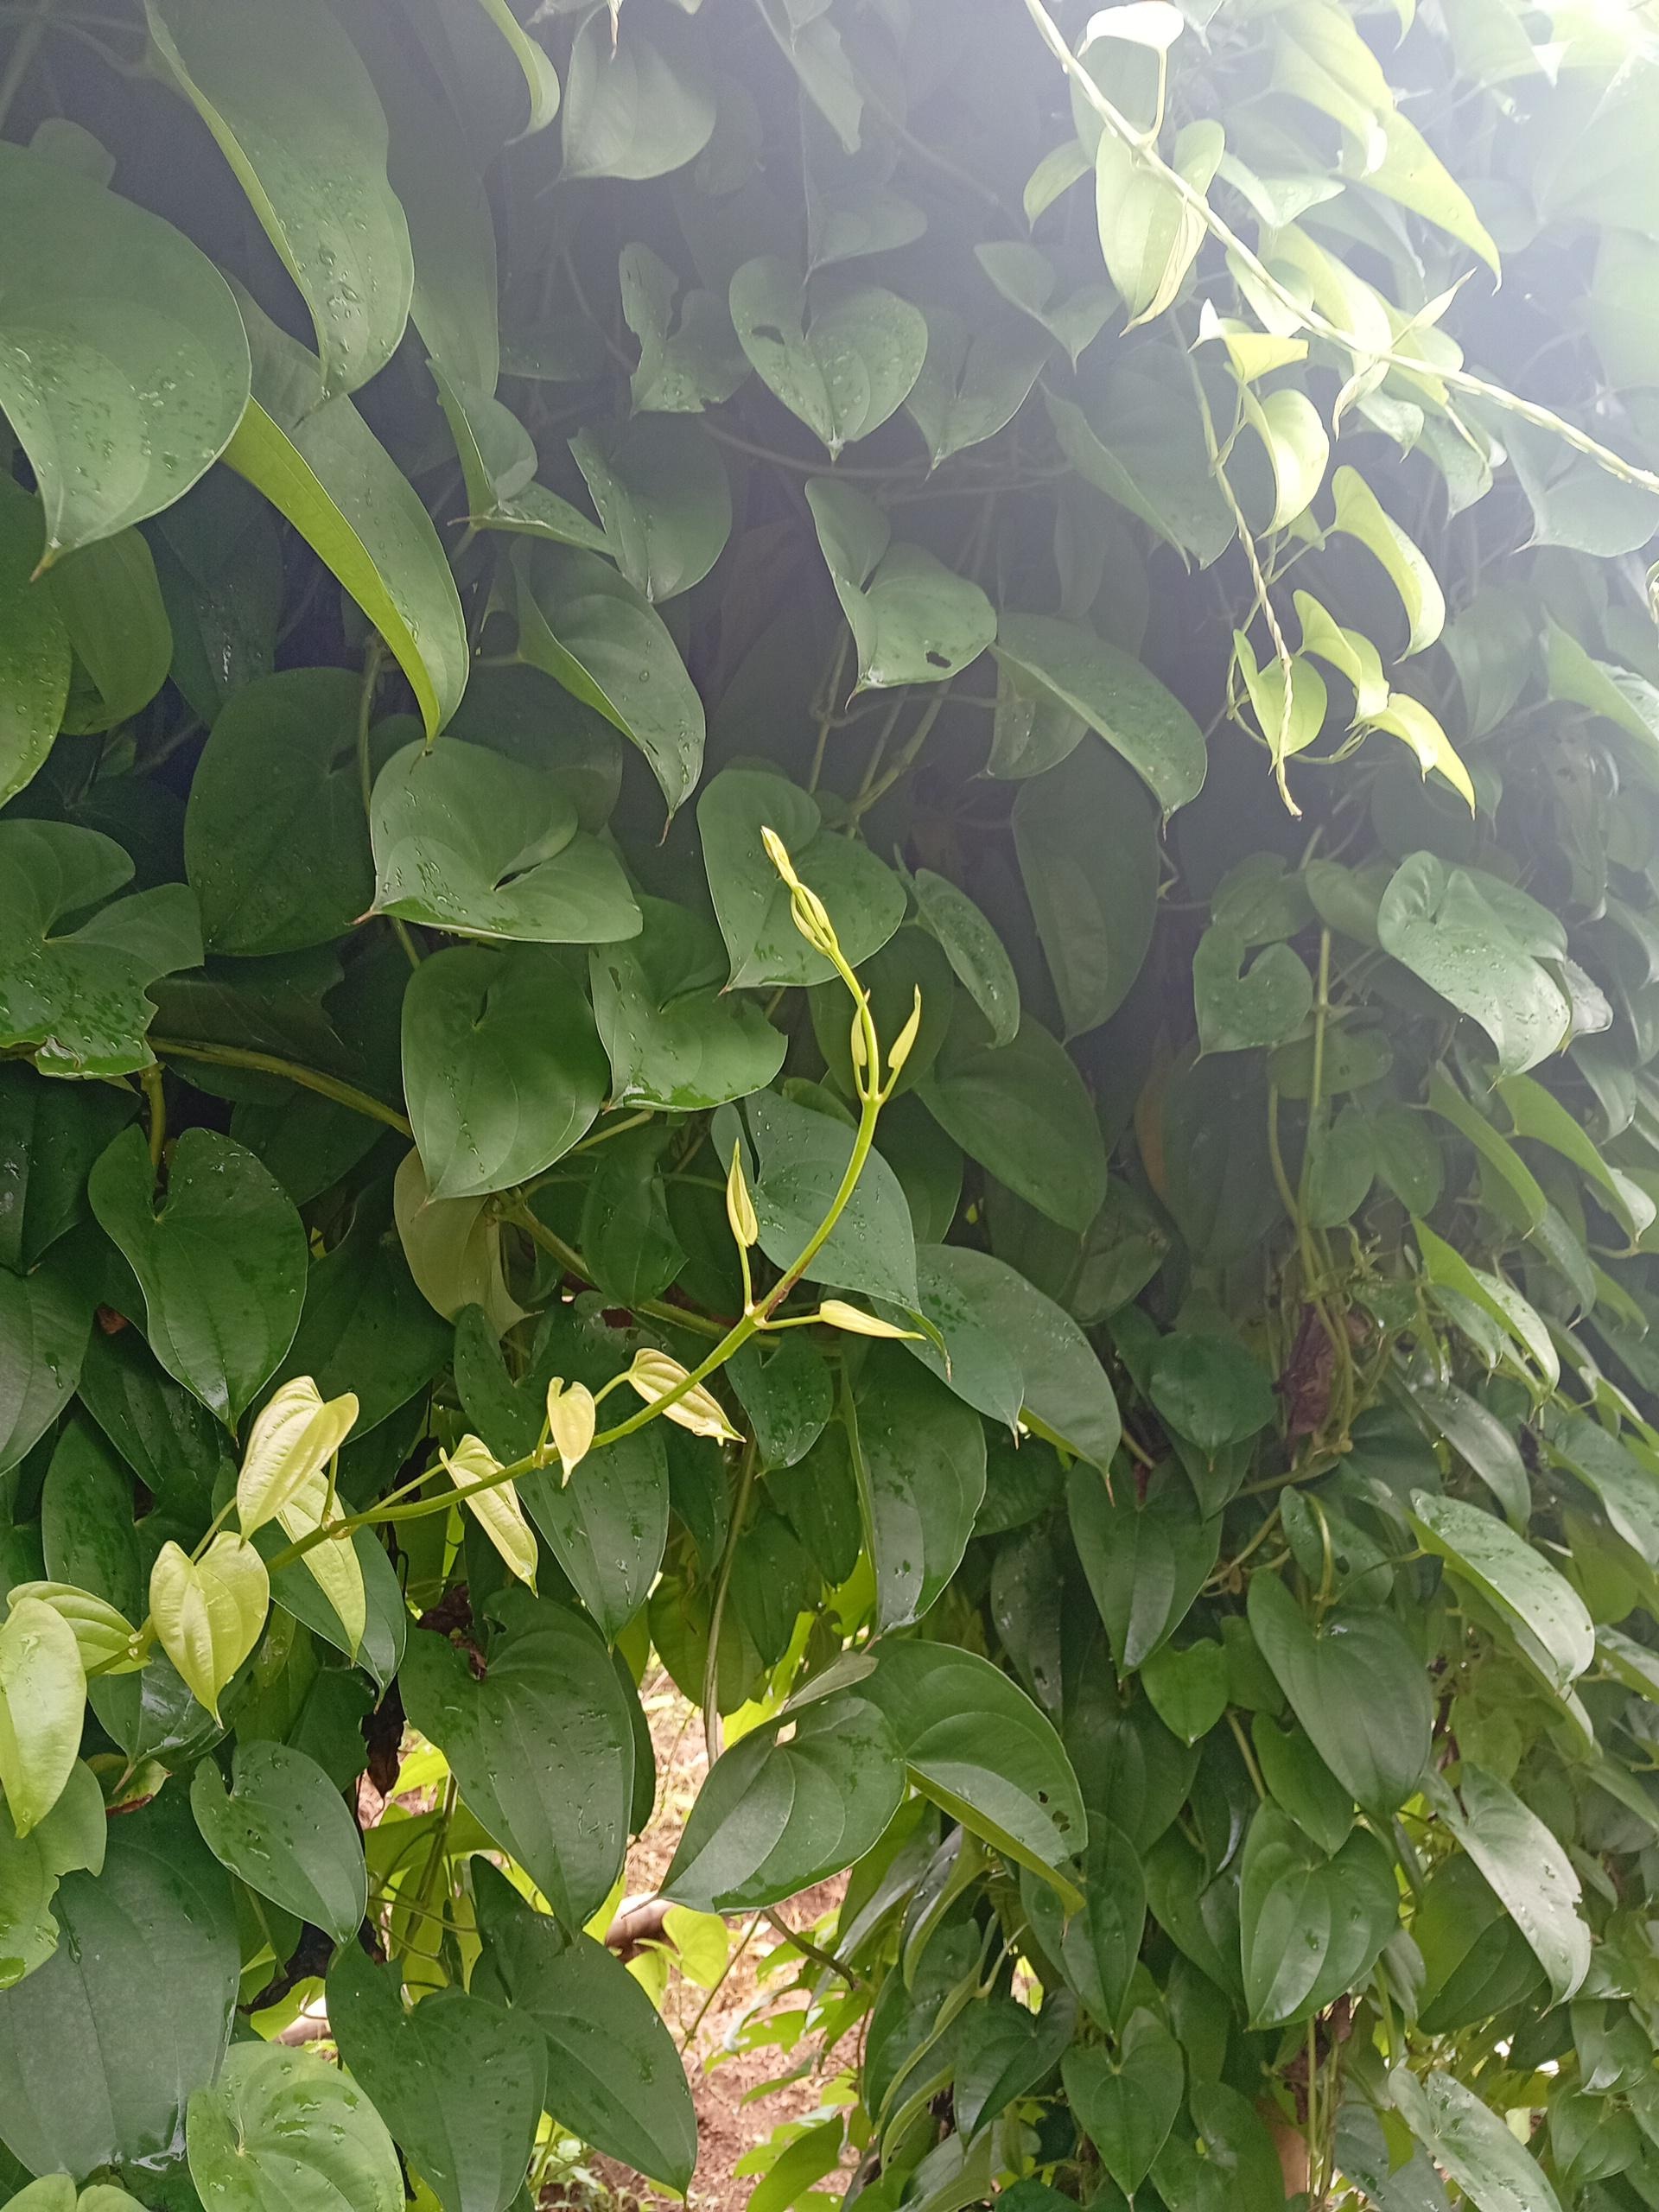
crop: yam
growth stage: vegetative
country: Nigeria
